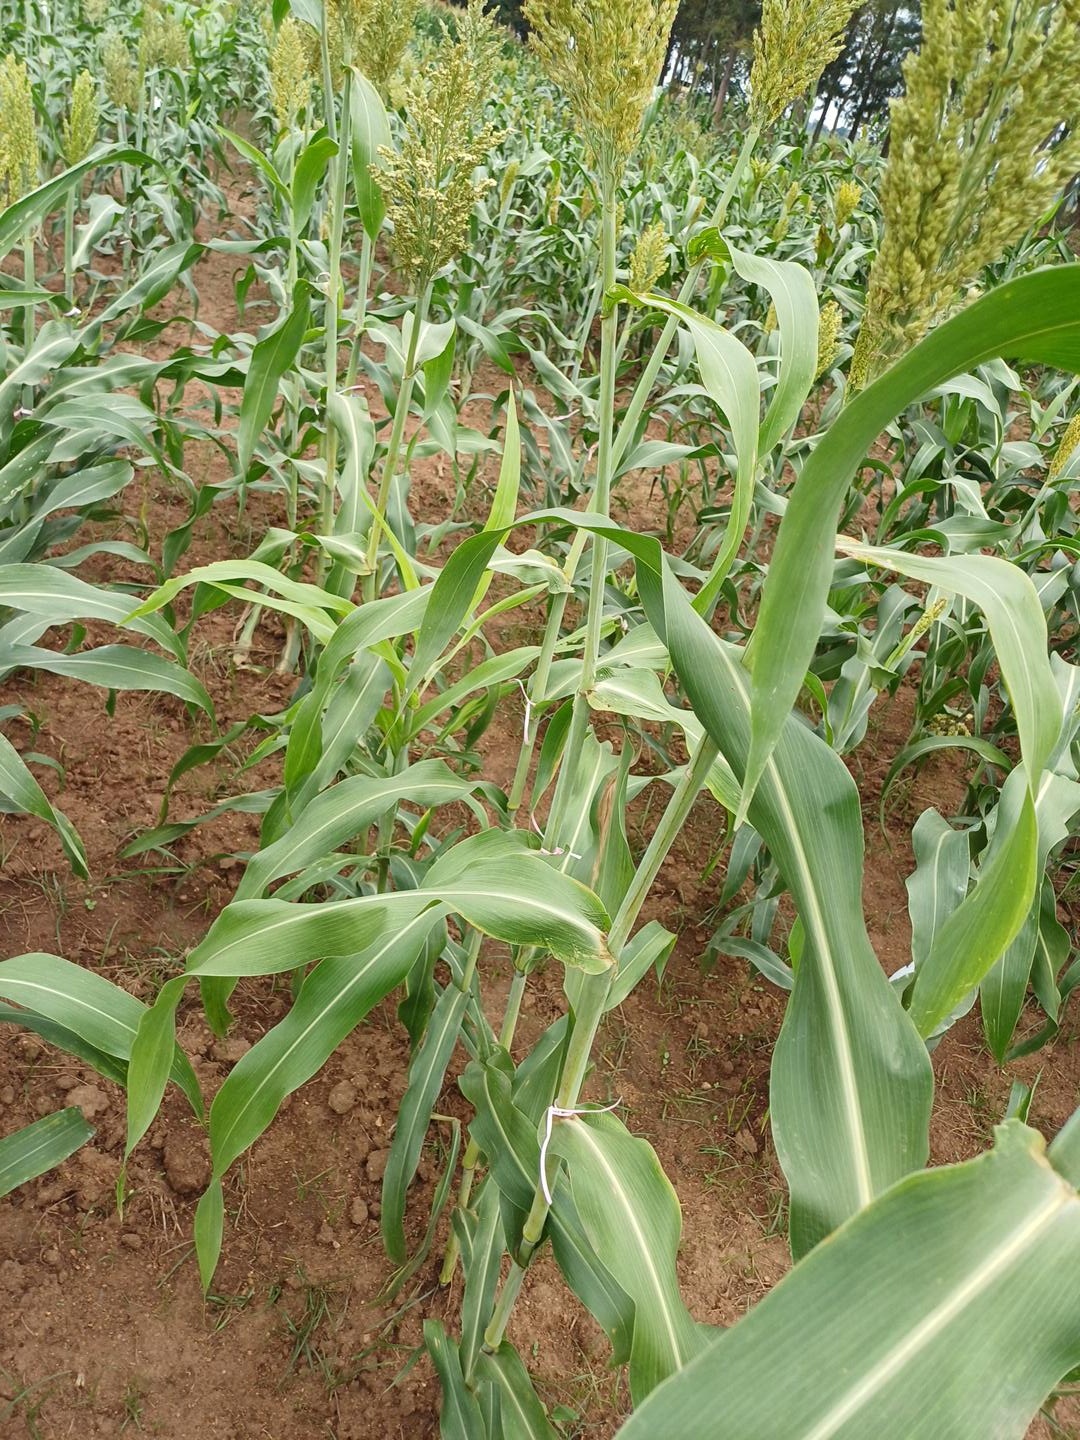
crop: sorghum
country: Kenya
